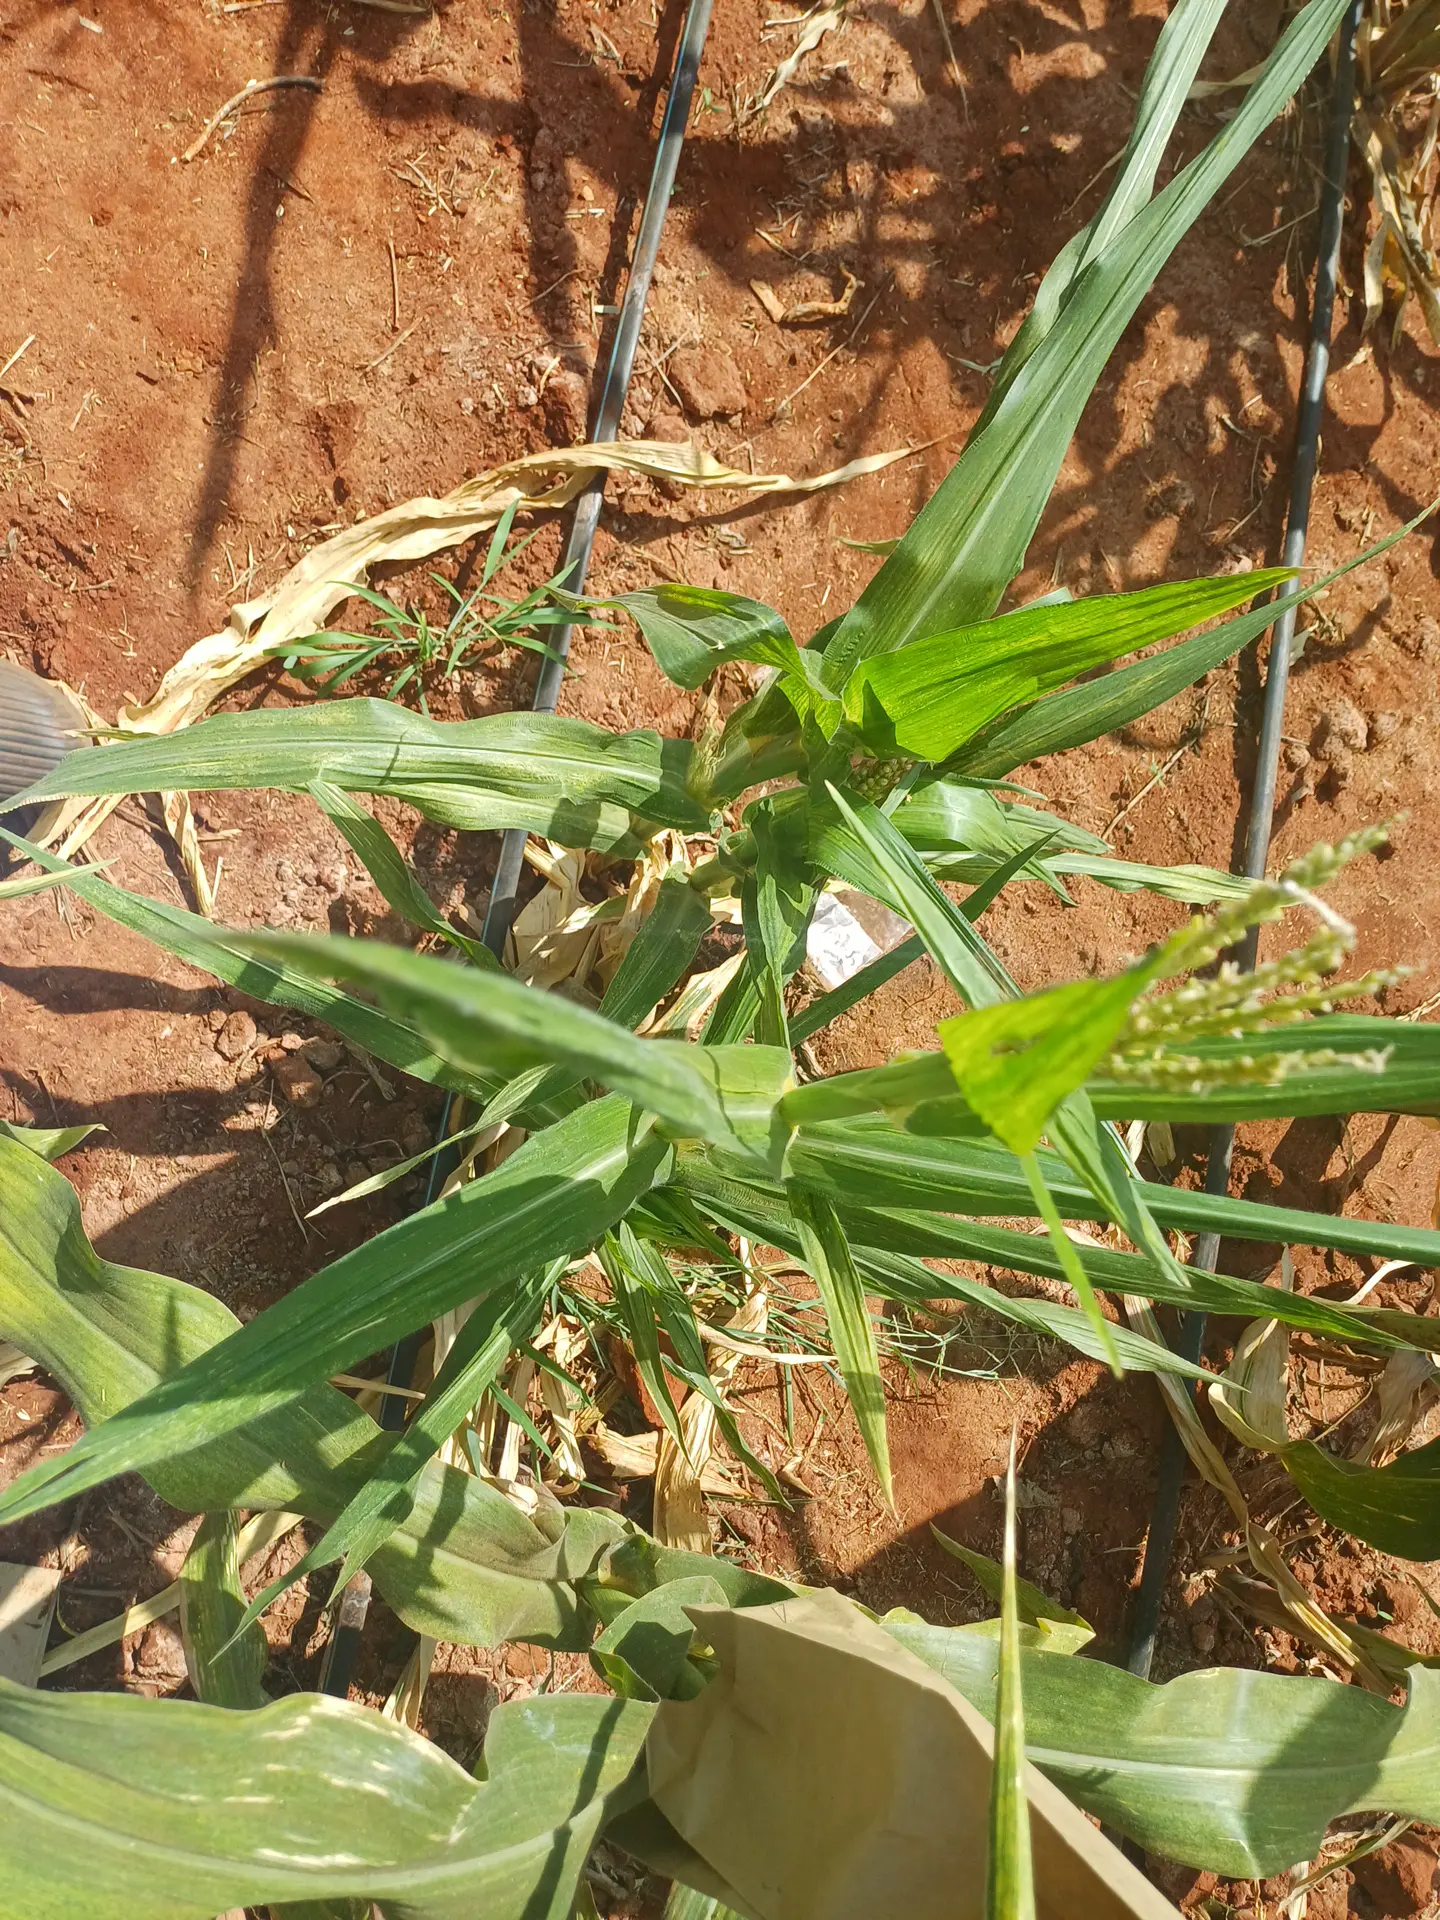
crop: maize
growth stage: flowering
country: Kenya
